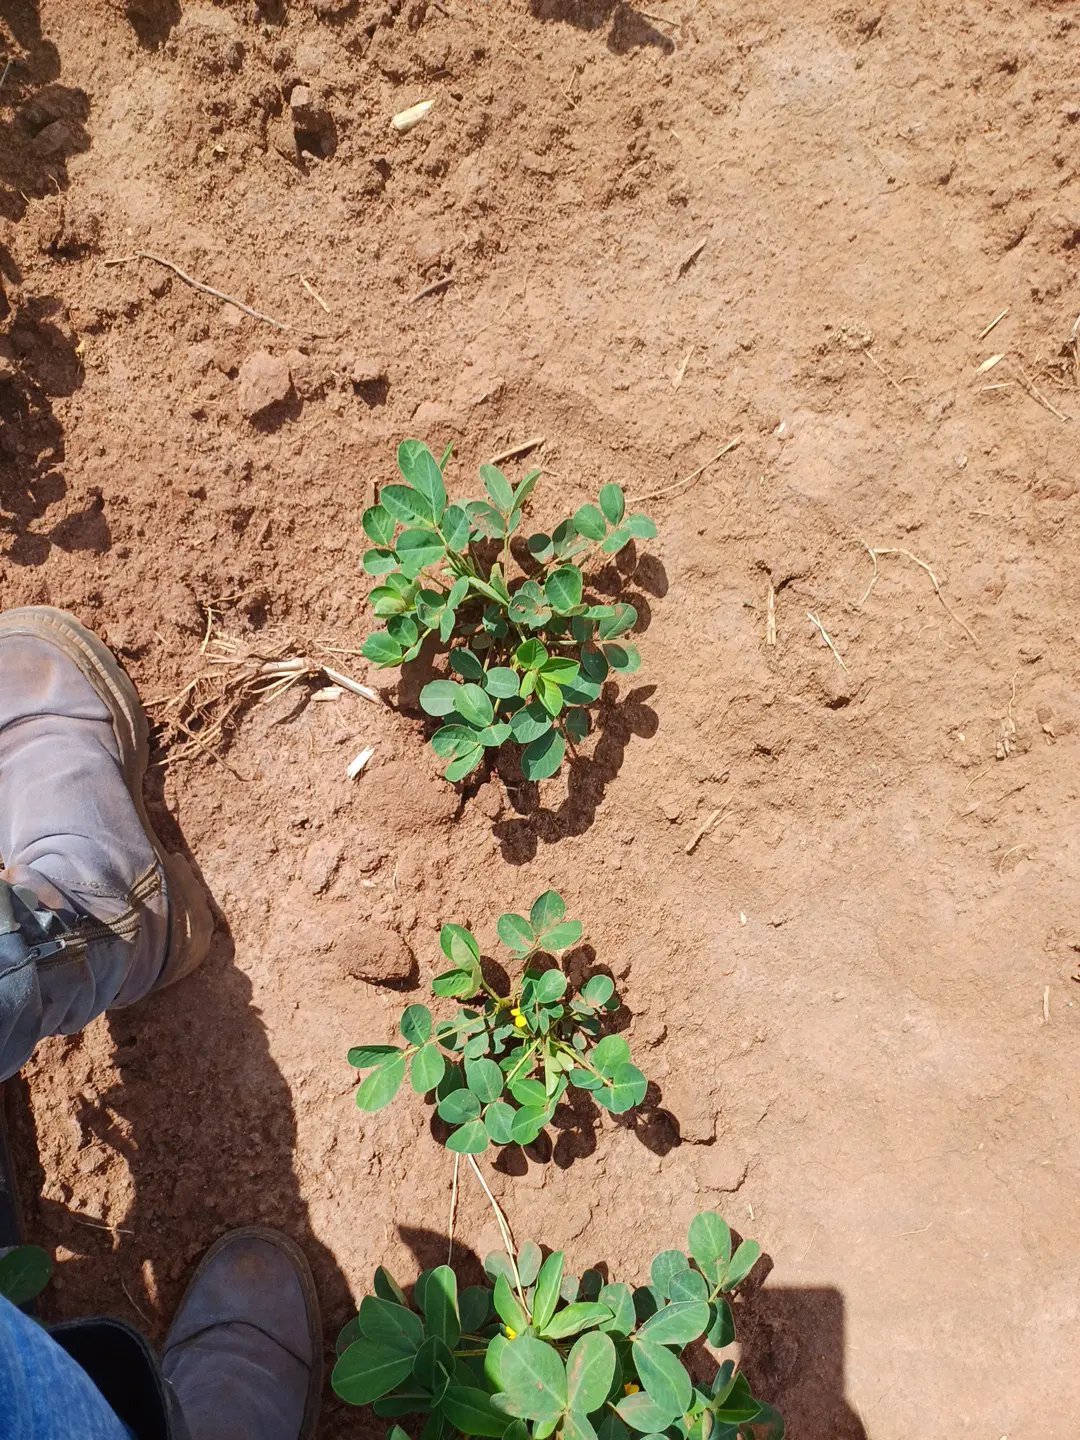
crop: groundnut
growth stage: flowering
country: Kenya
